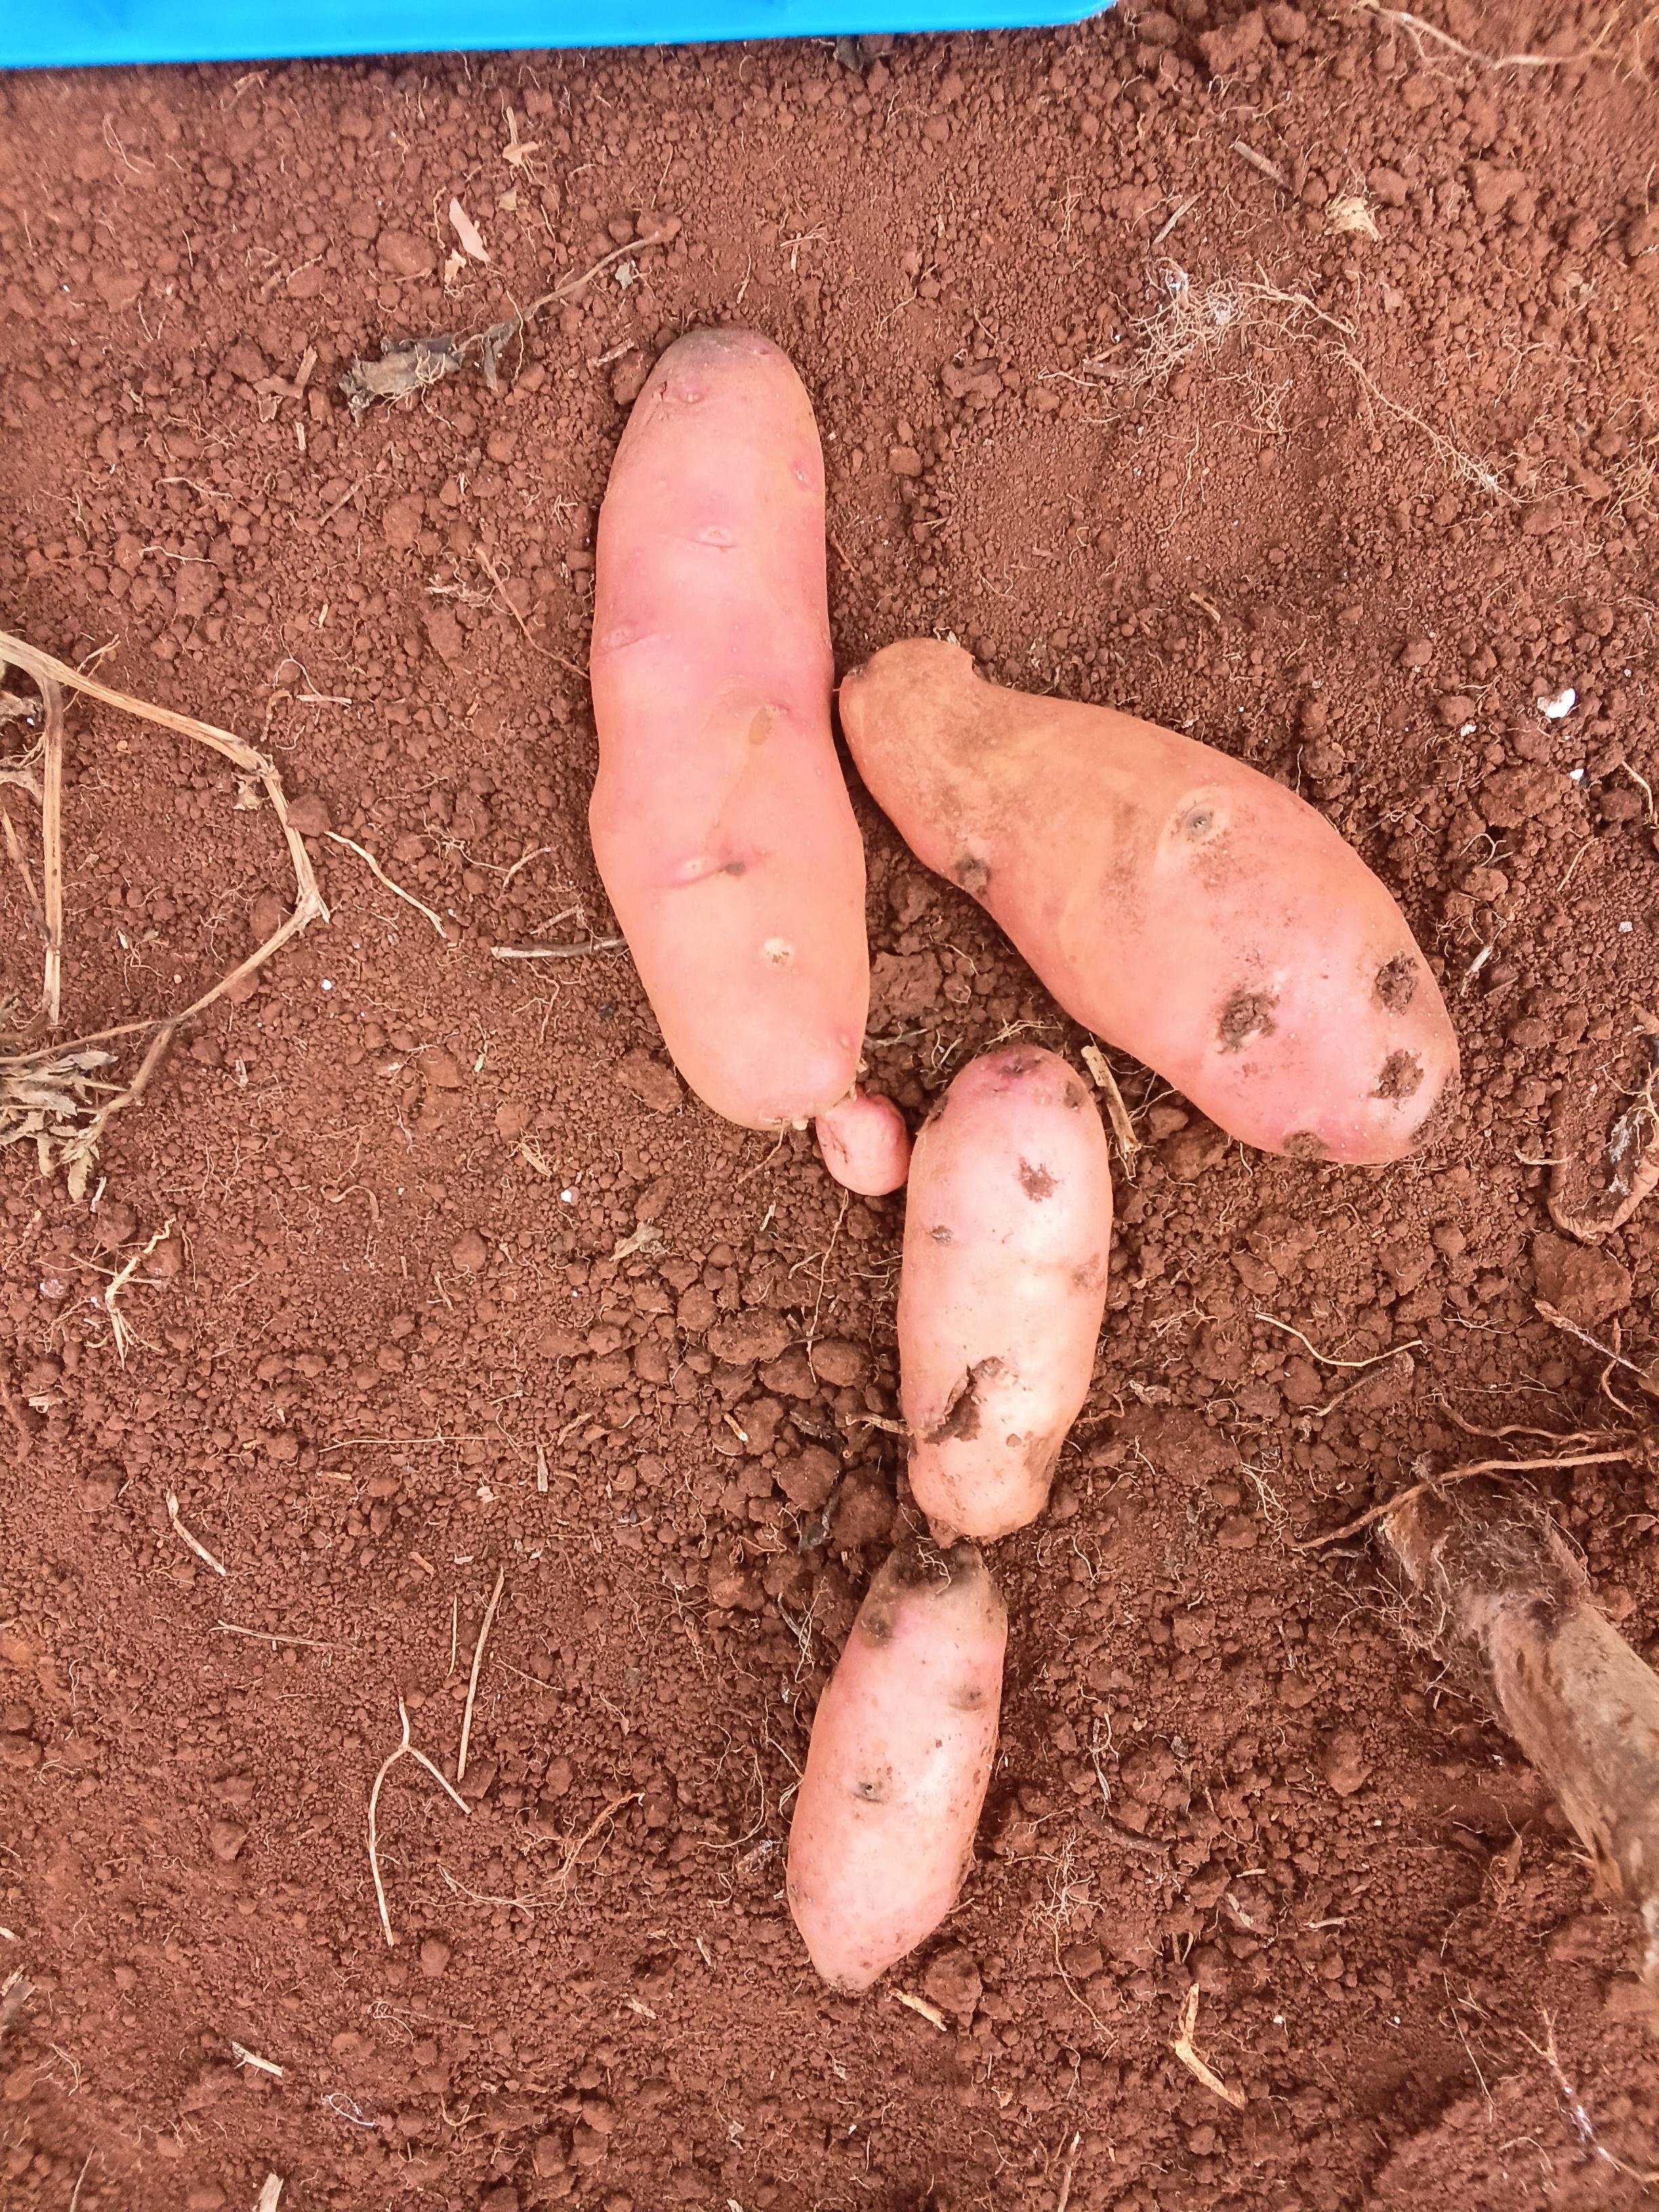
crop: potato
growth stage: harvest
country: Kenya
